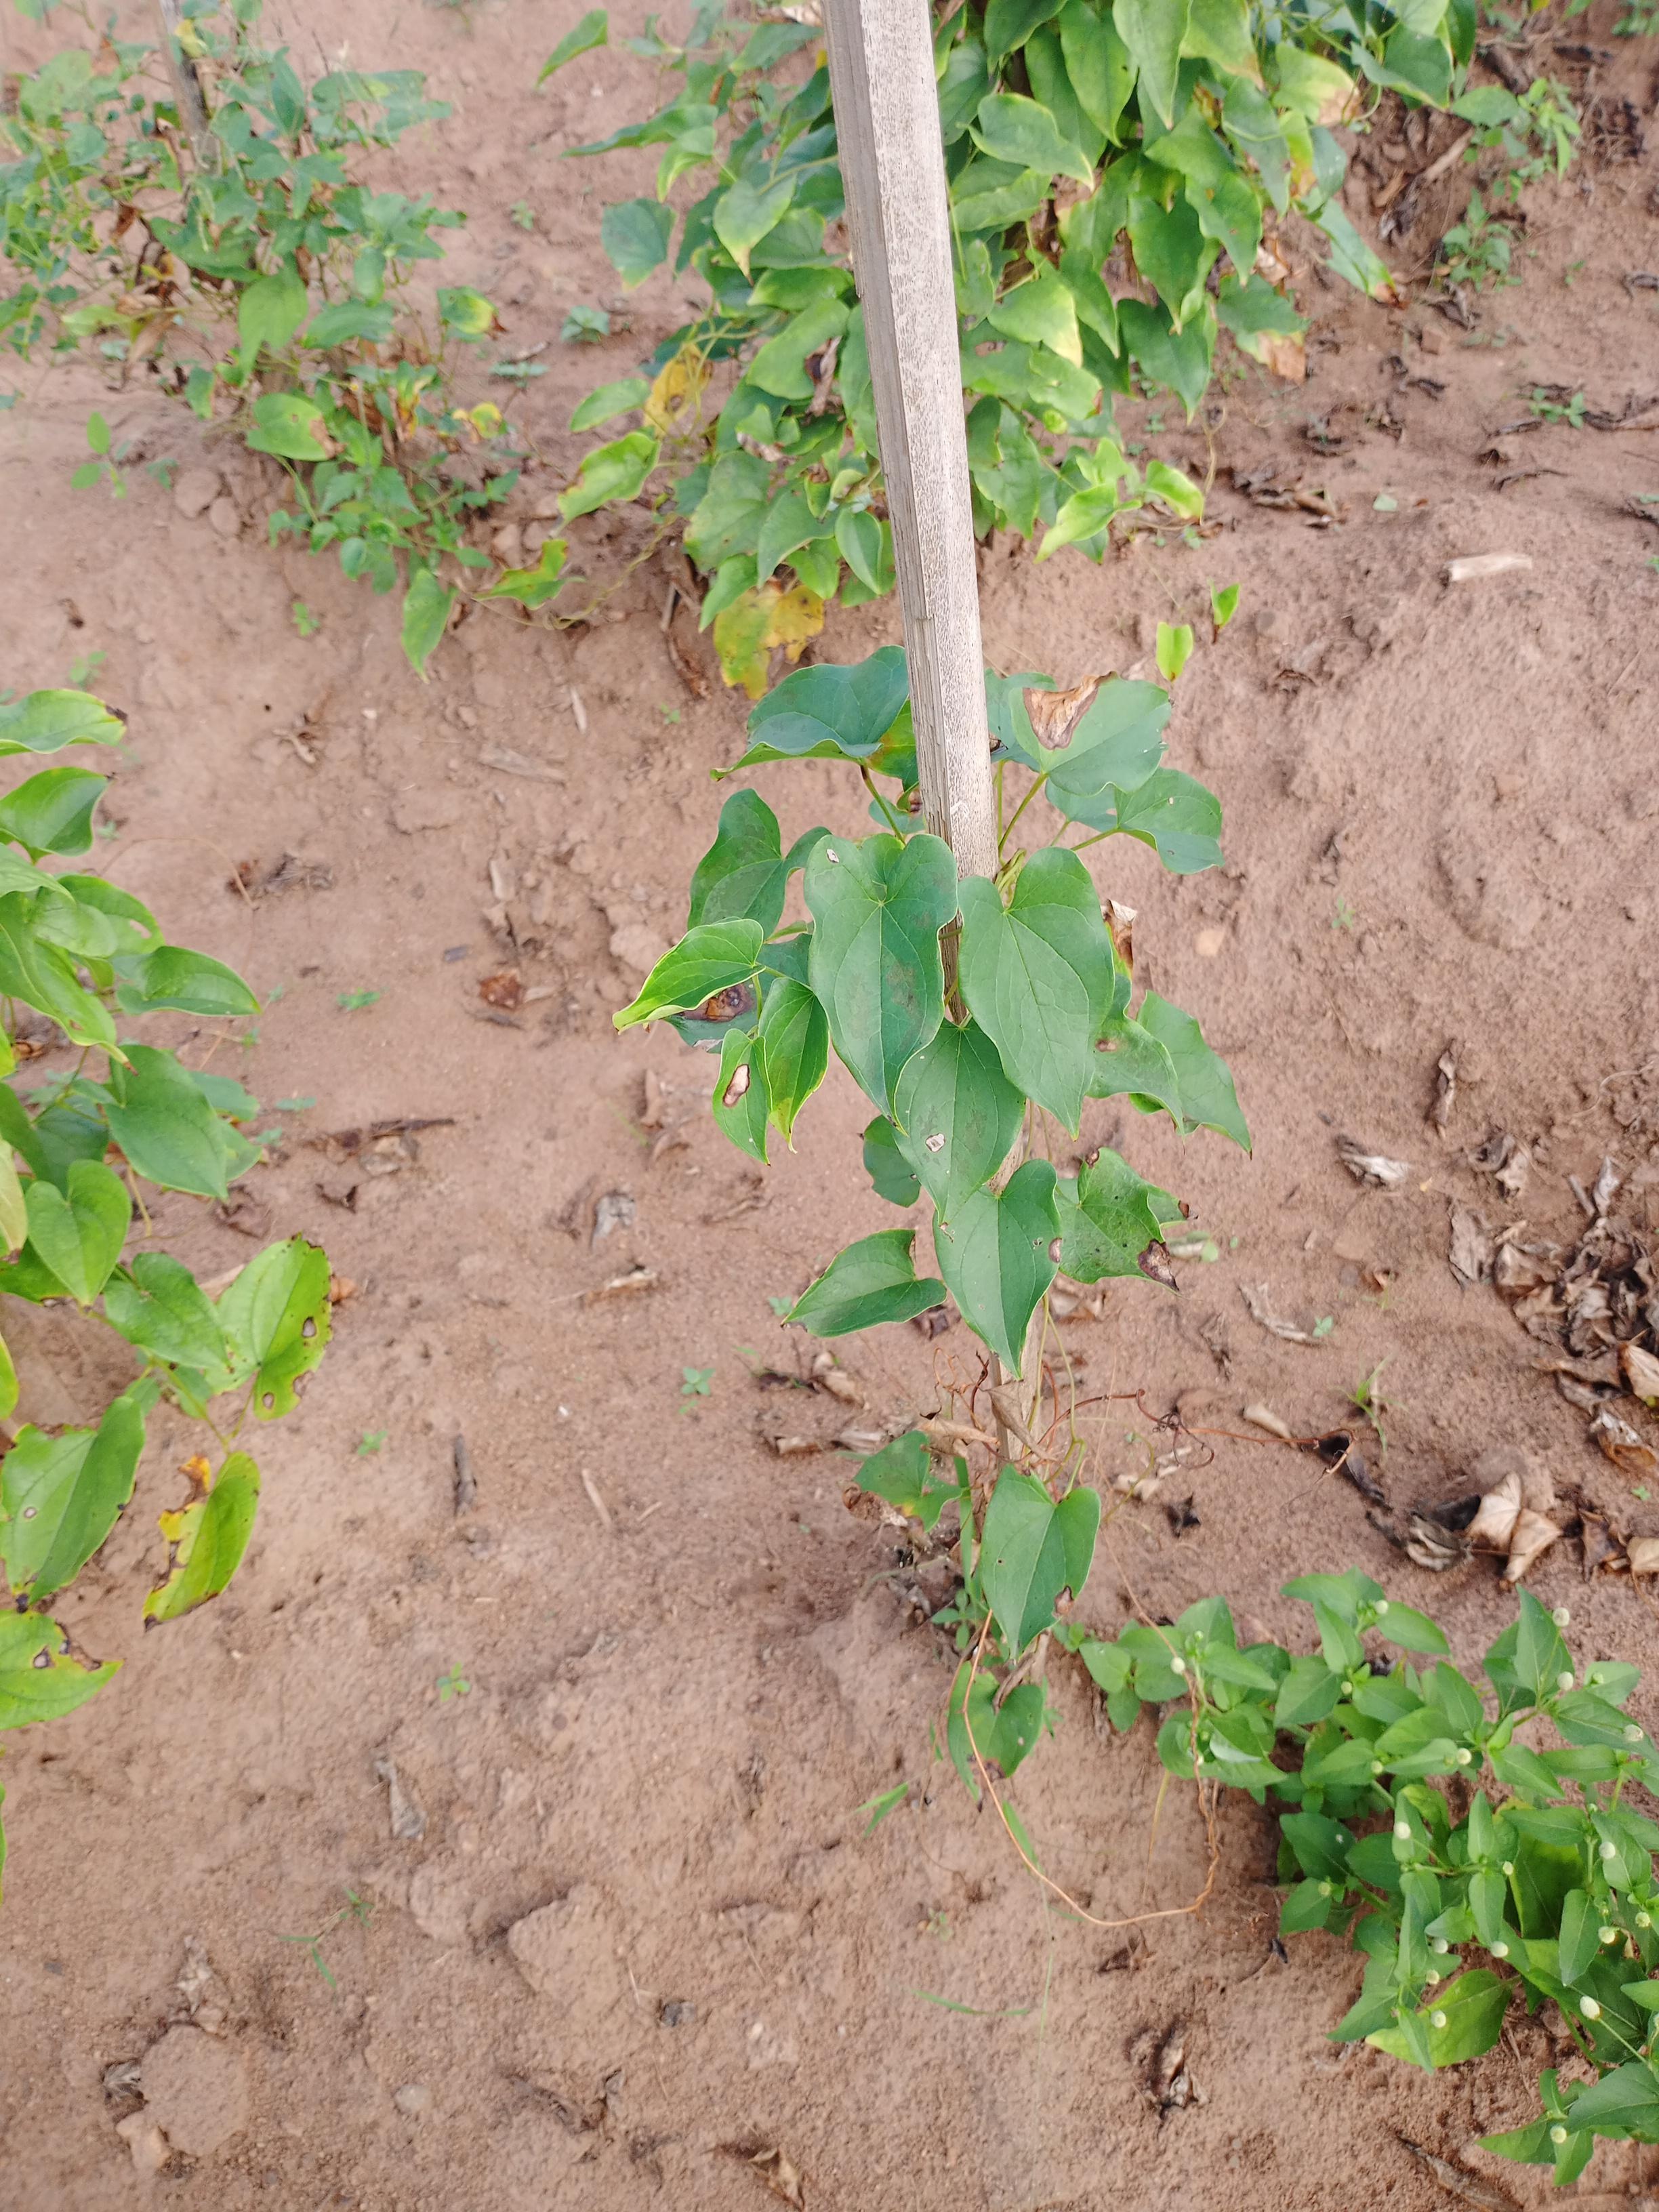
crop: yam
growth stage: vegetative
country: Nigeria
